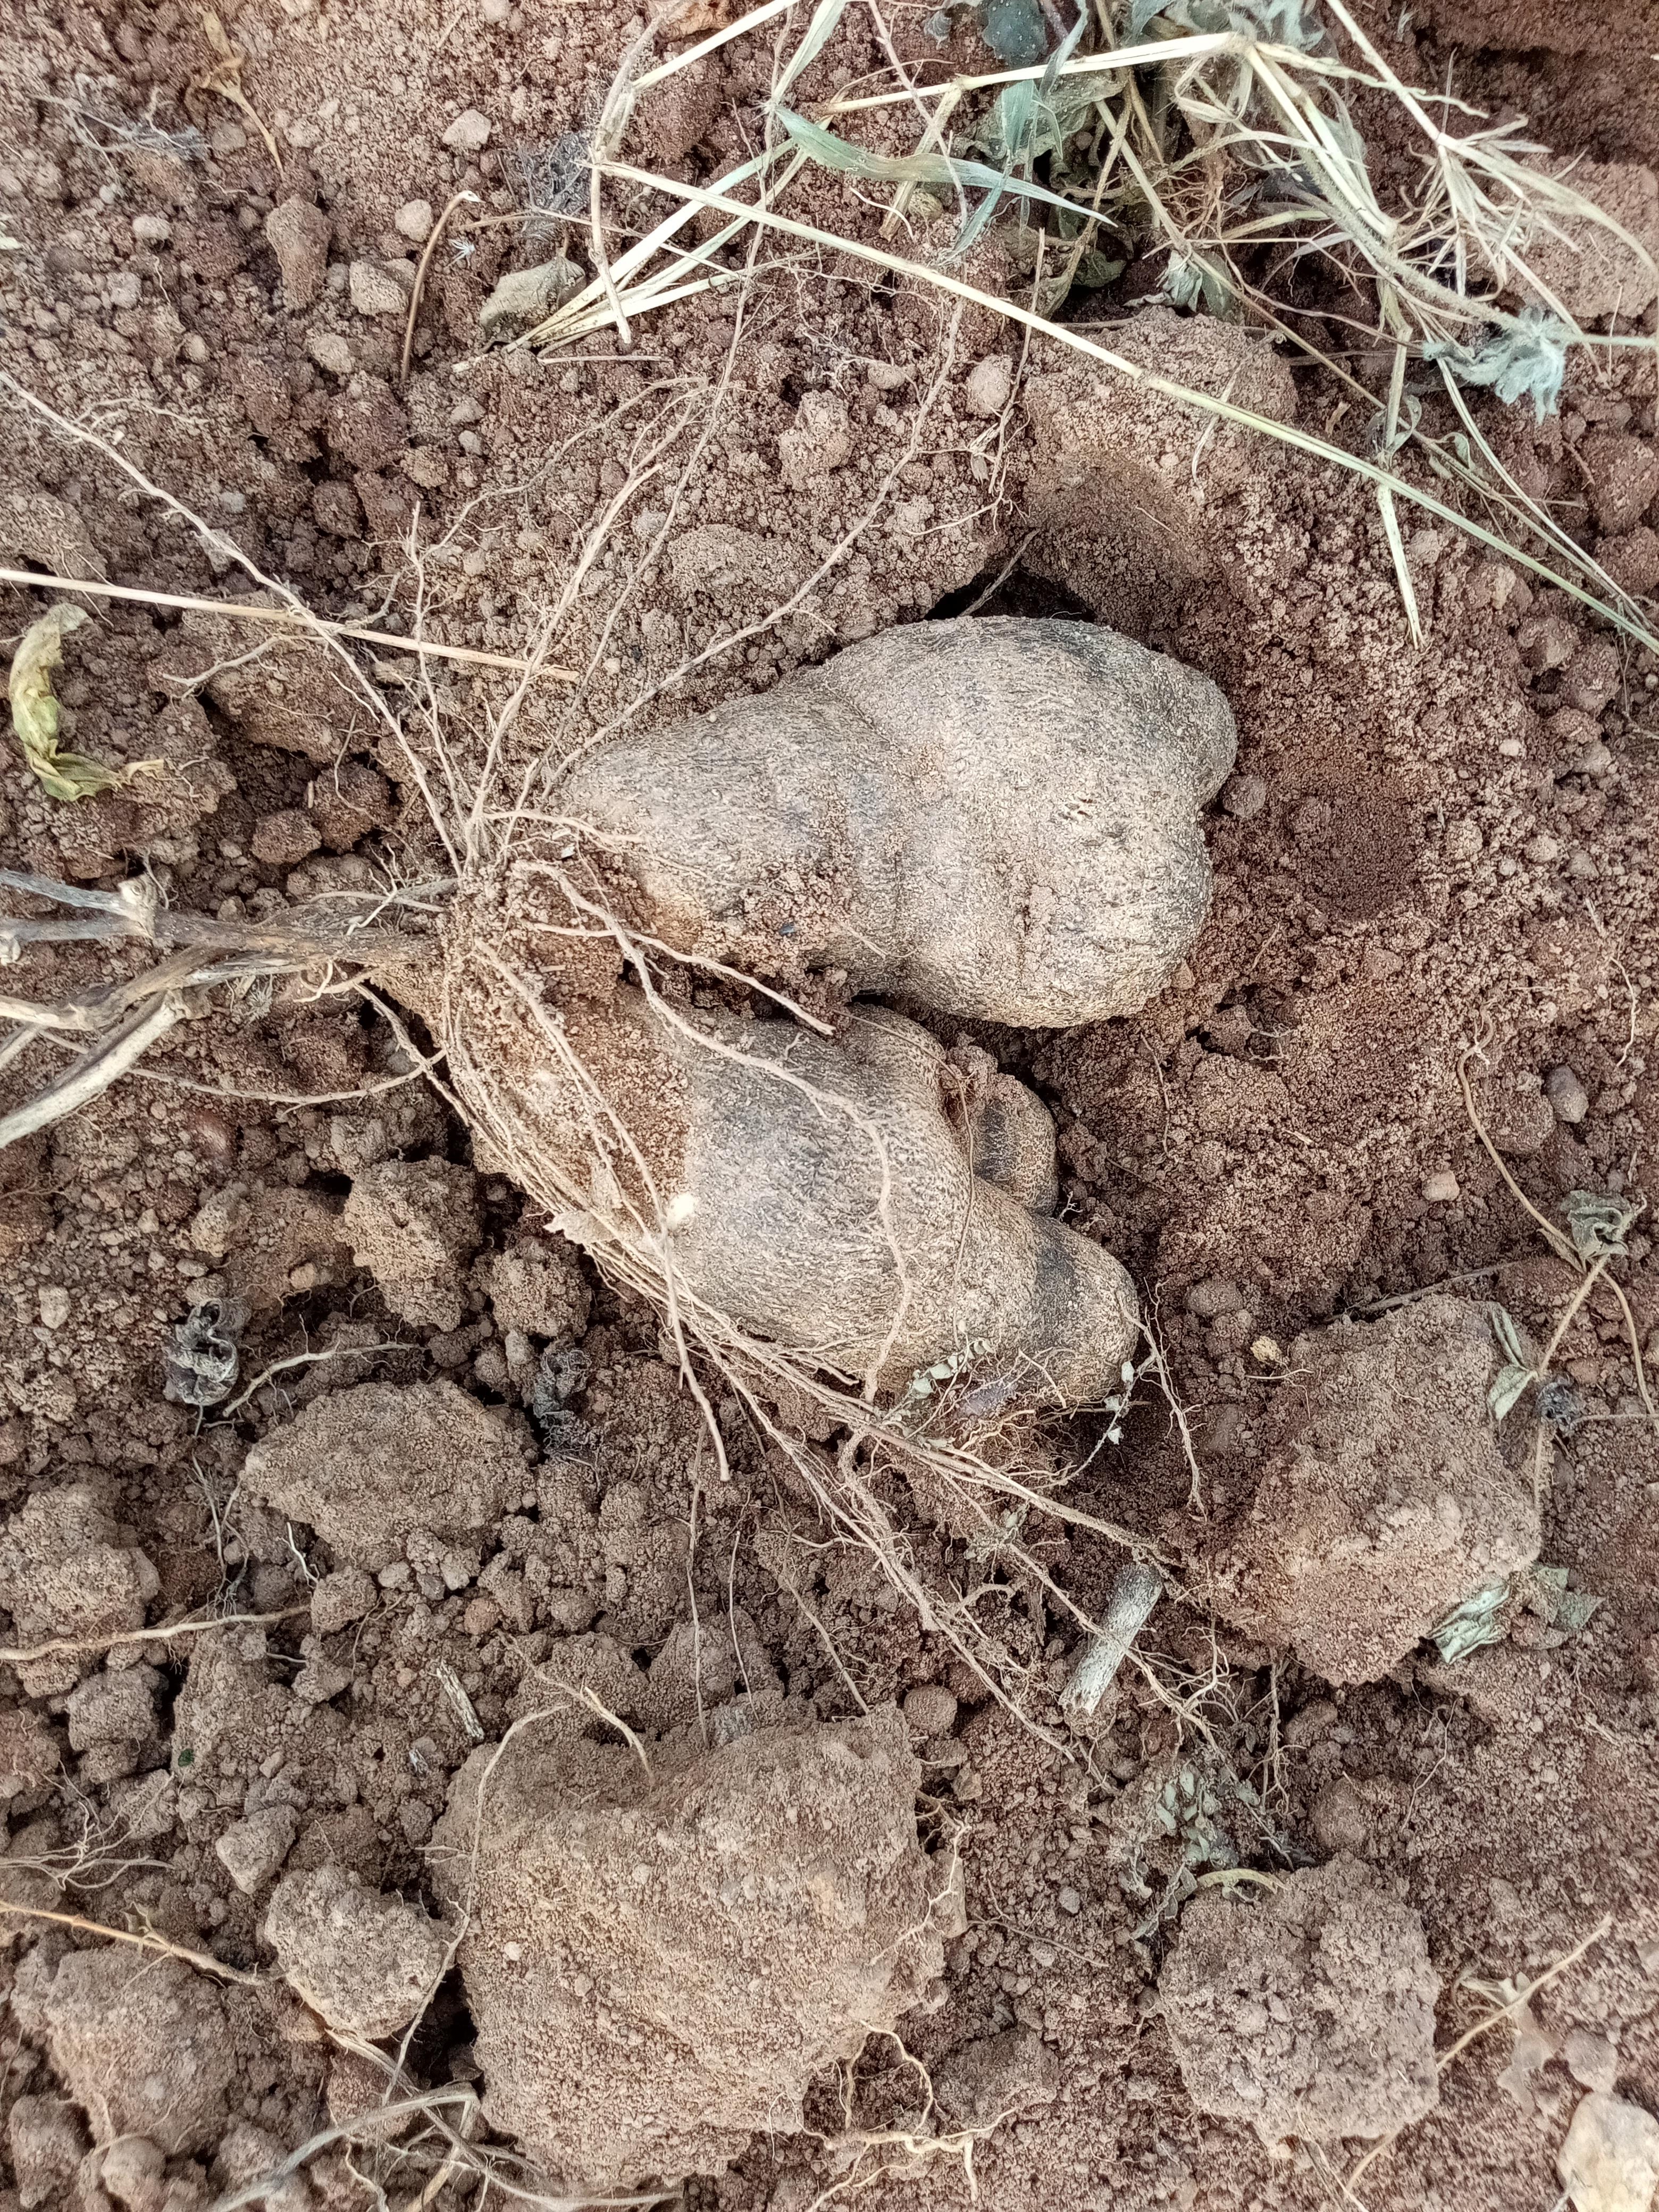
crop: yam
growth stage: harvest
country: Nigeria
